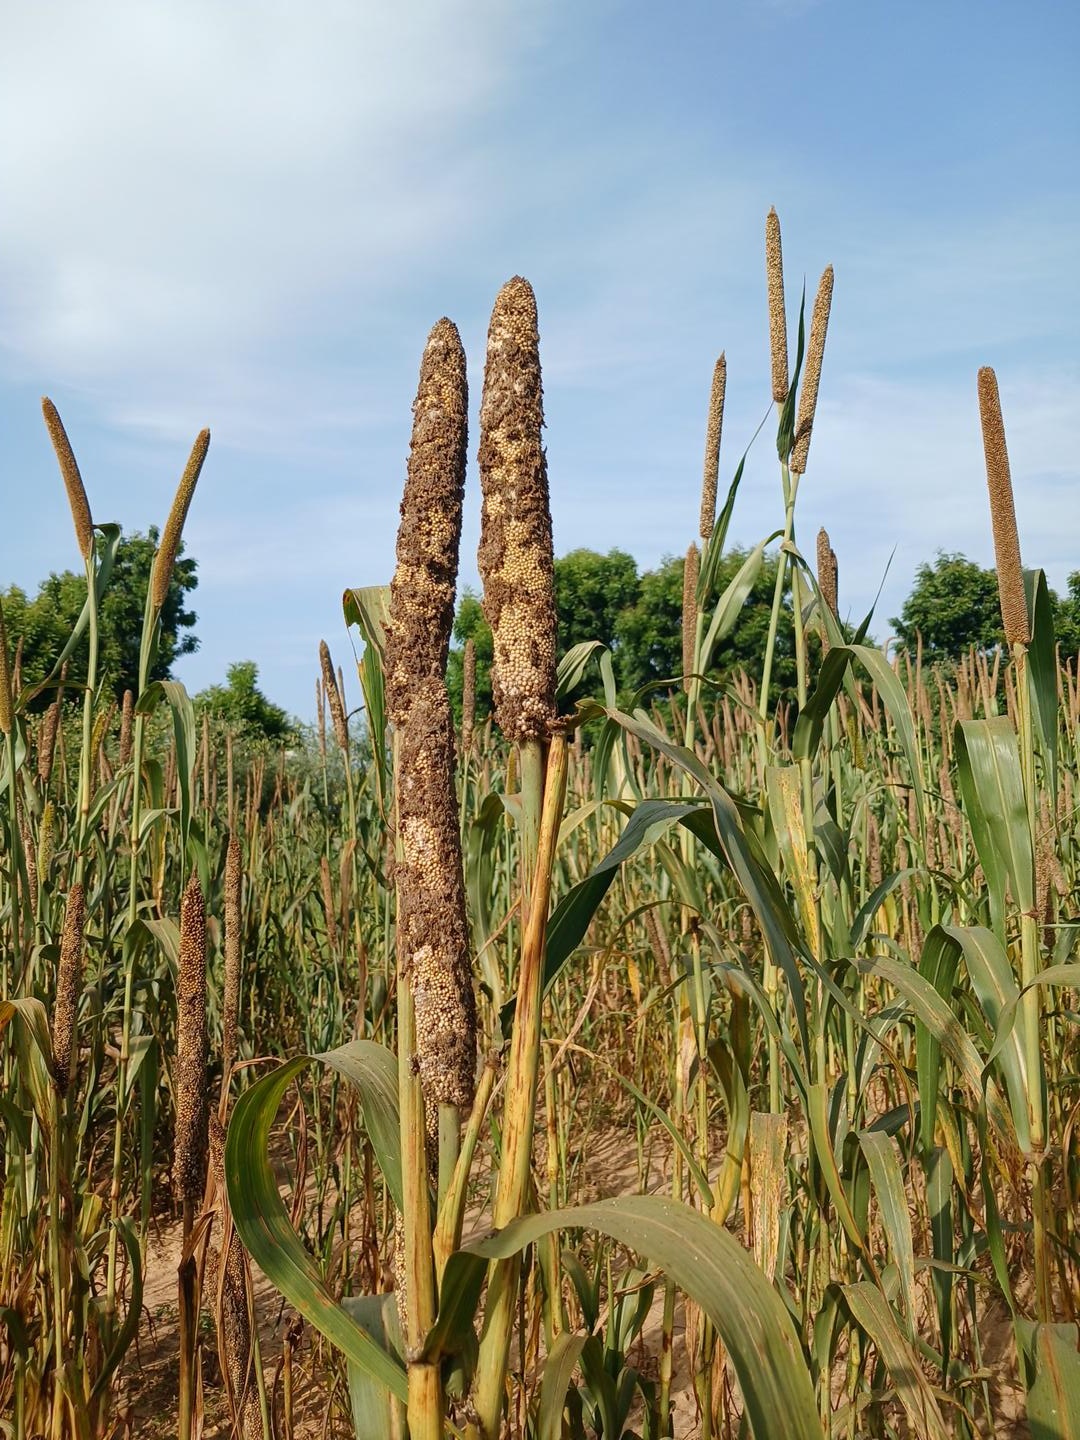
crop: pearl millet
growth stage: maturity
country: Senegal
